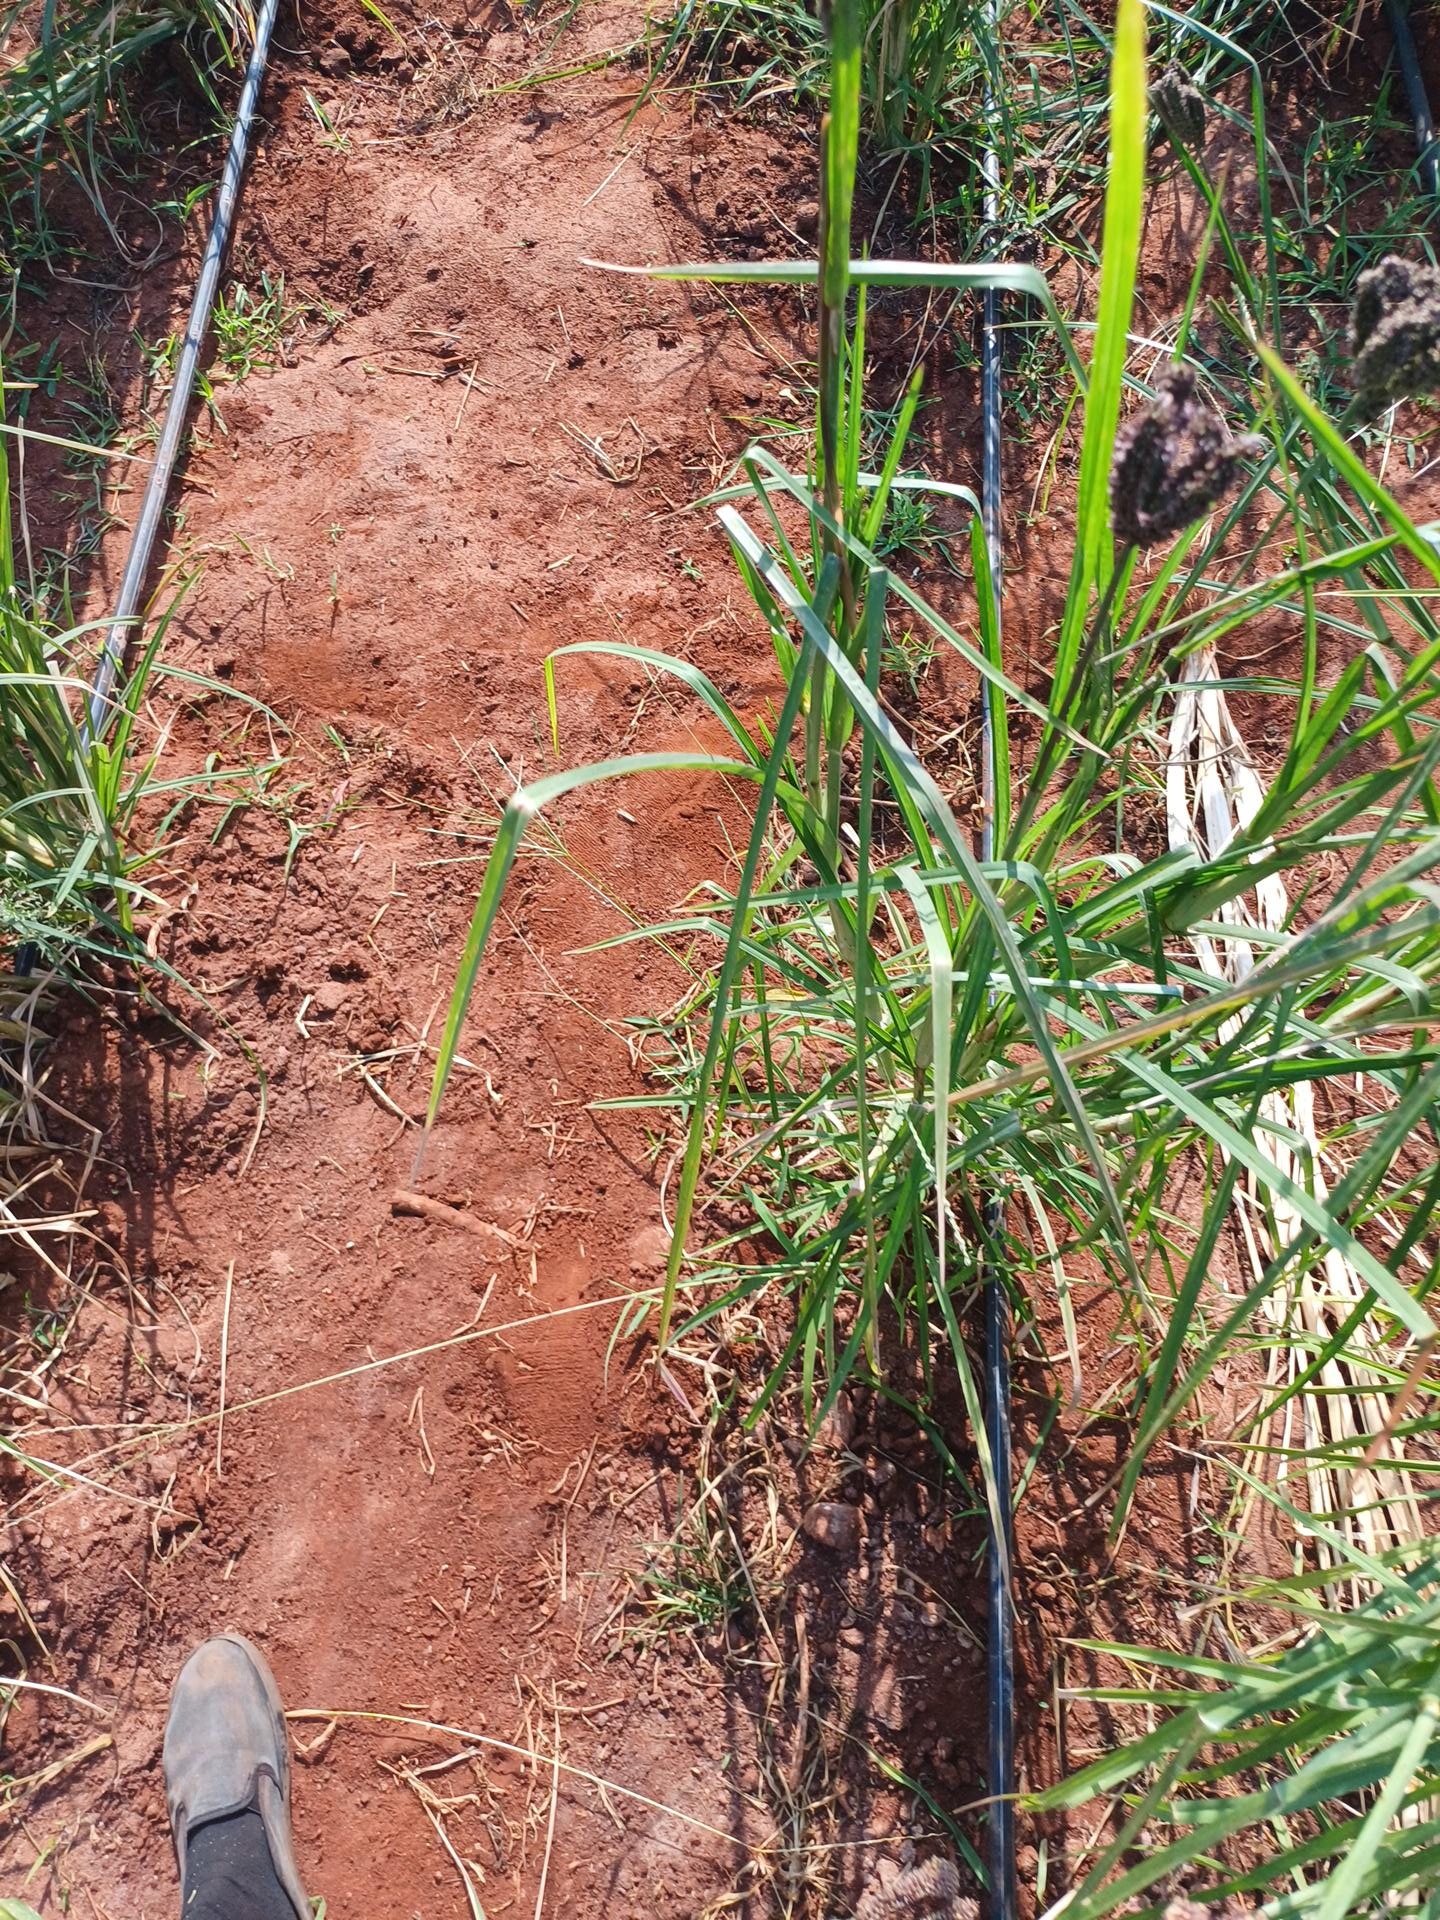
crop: finger millet
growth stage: filling grain
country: Kenya
